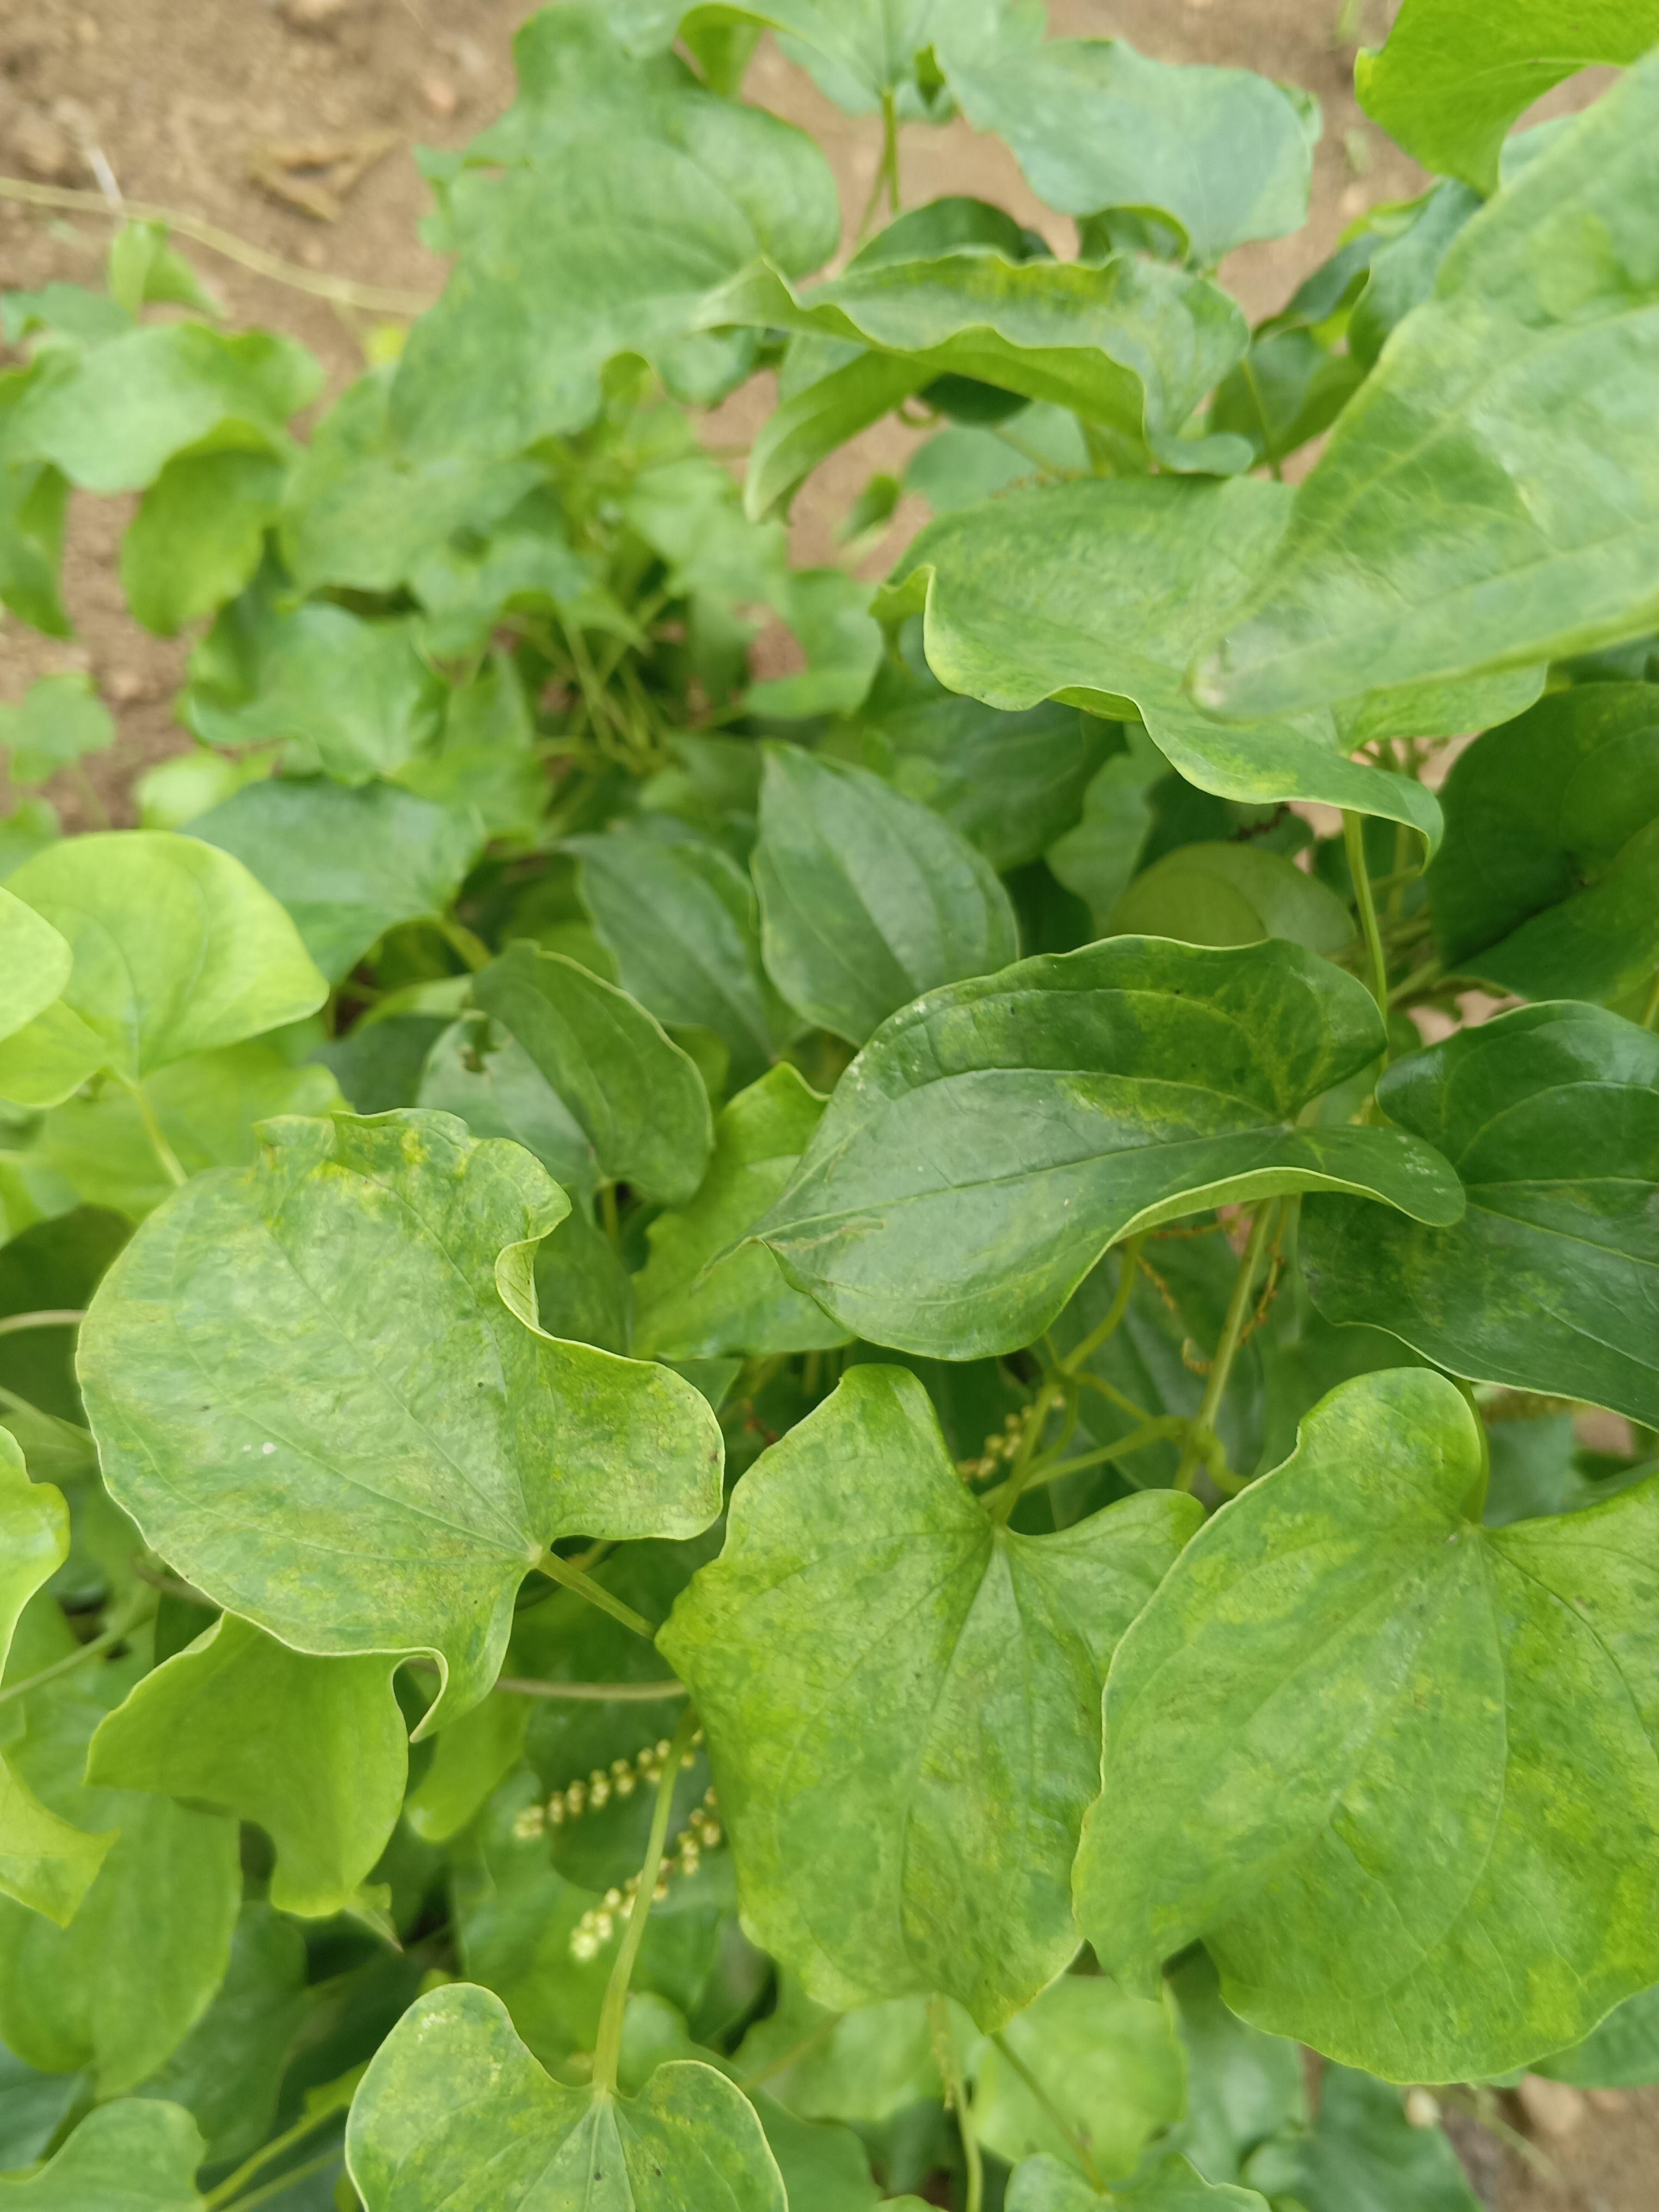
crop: yam
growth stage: vegetative
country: Nigeria
